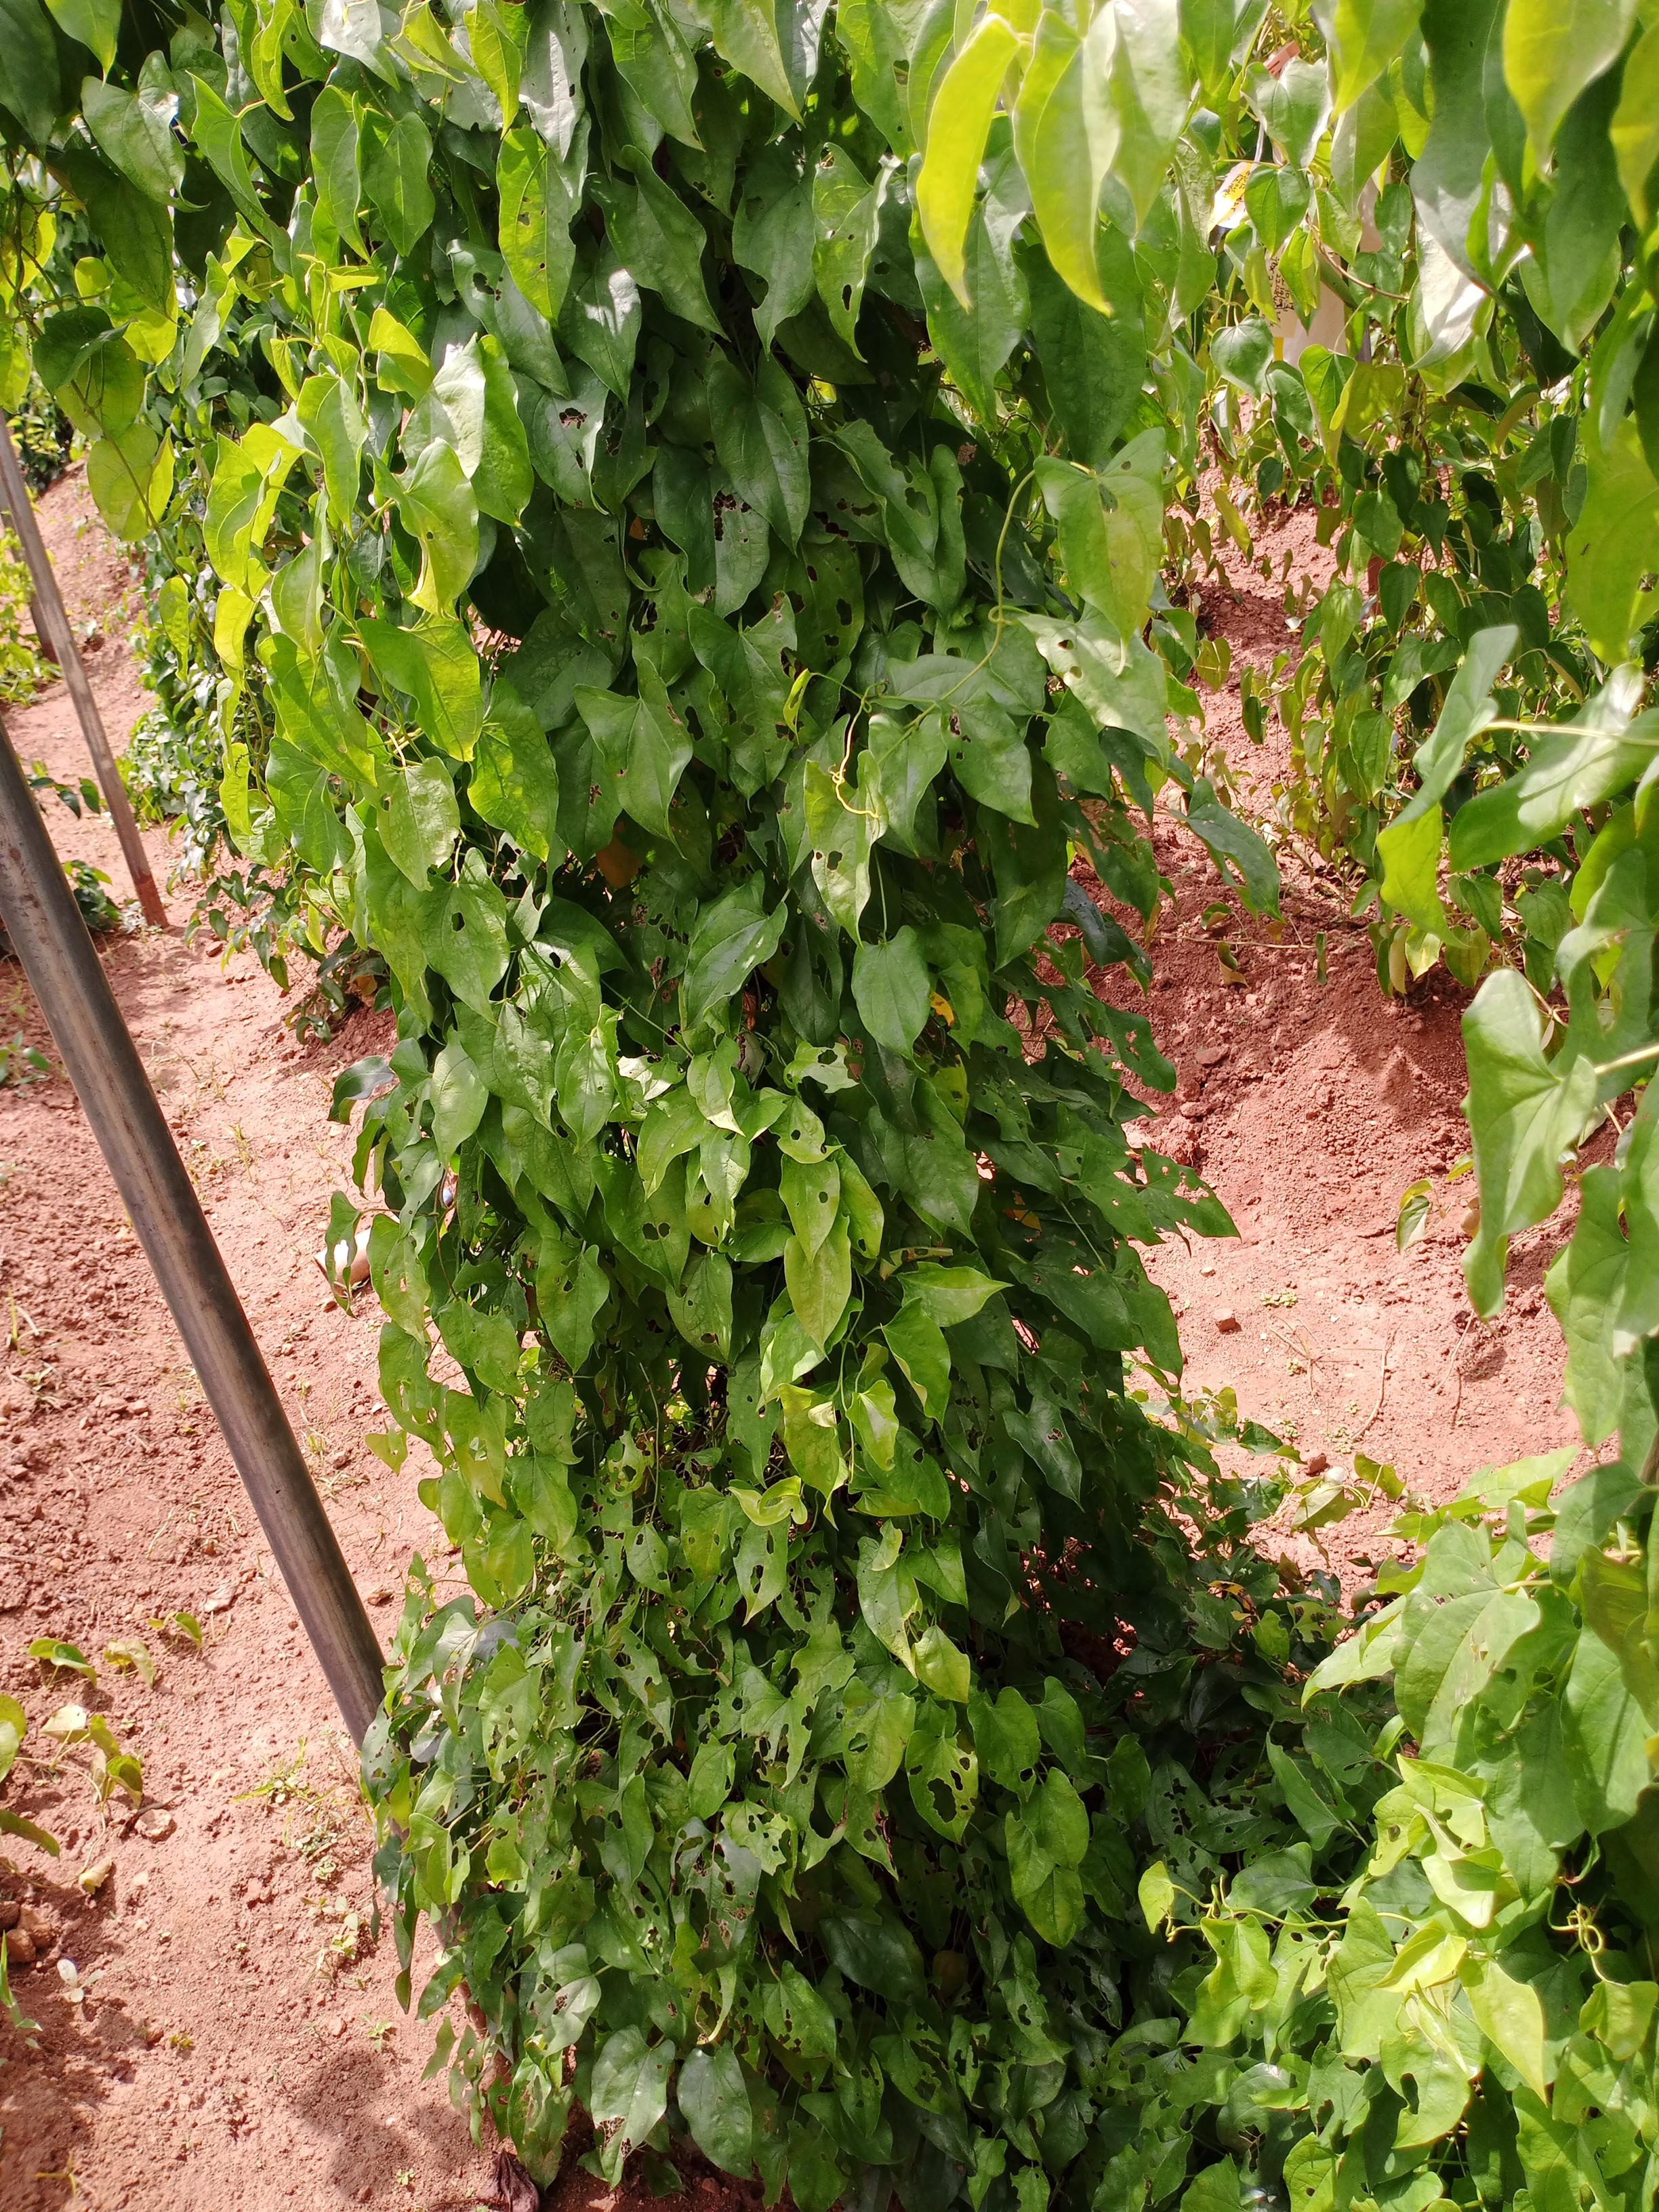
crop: yam
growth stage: vegetative
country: Nigeria
